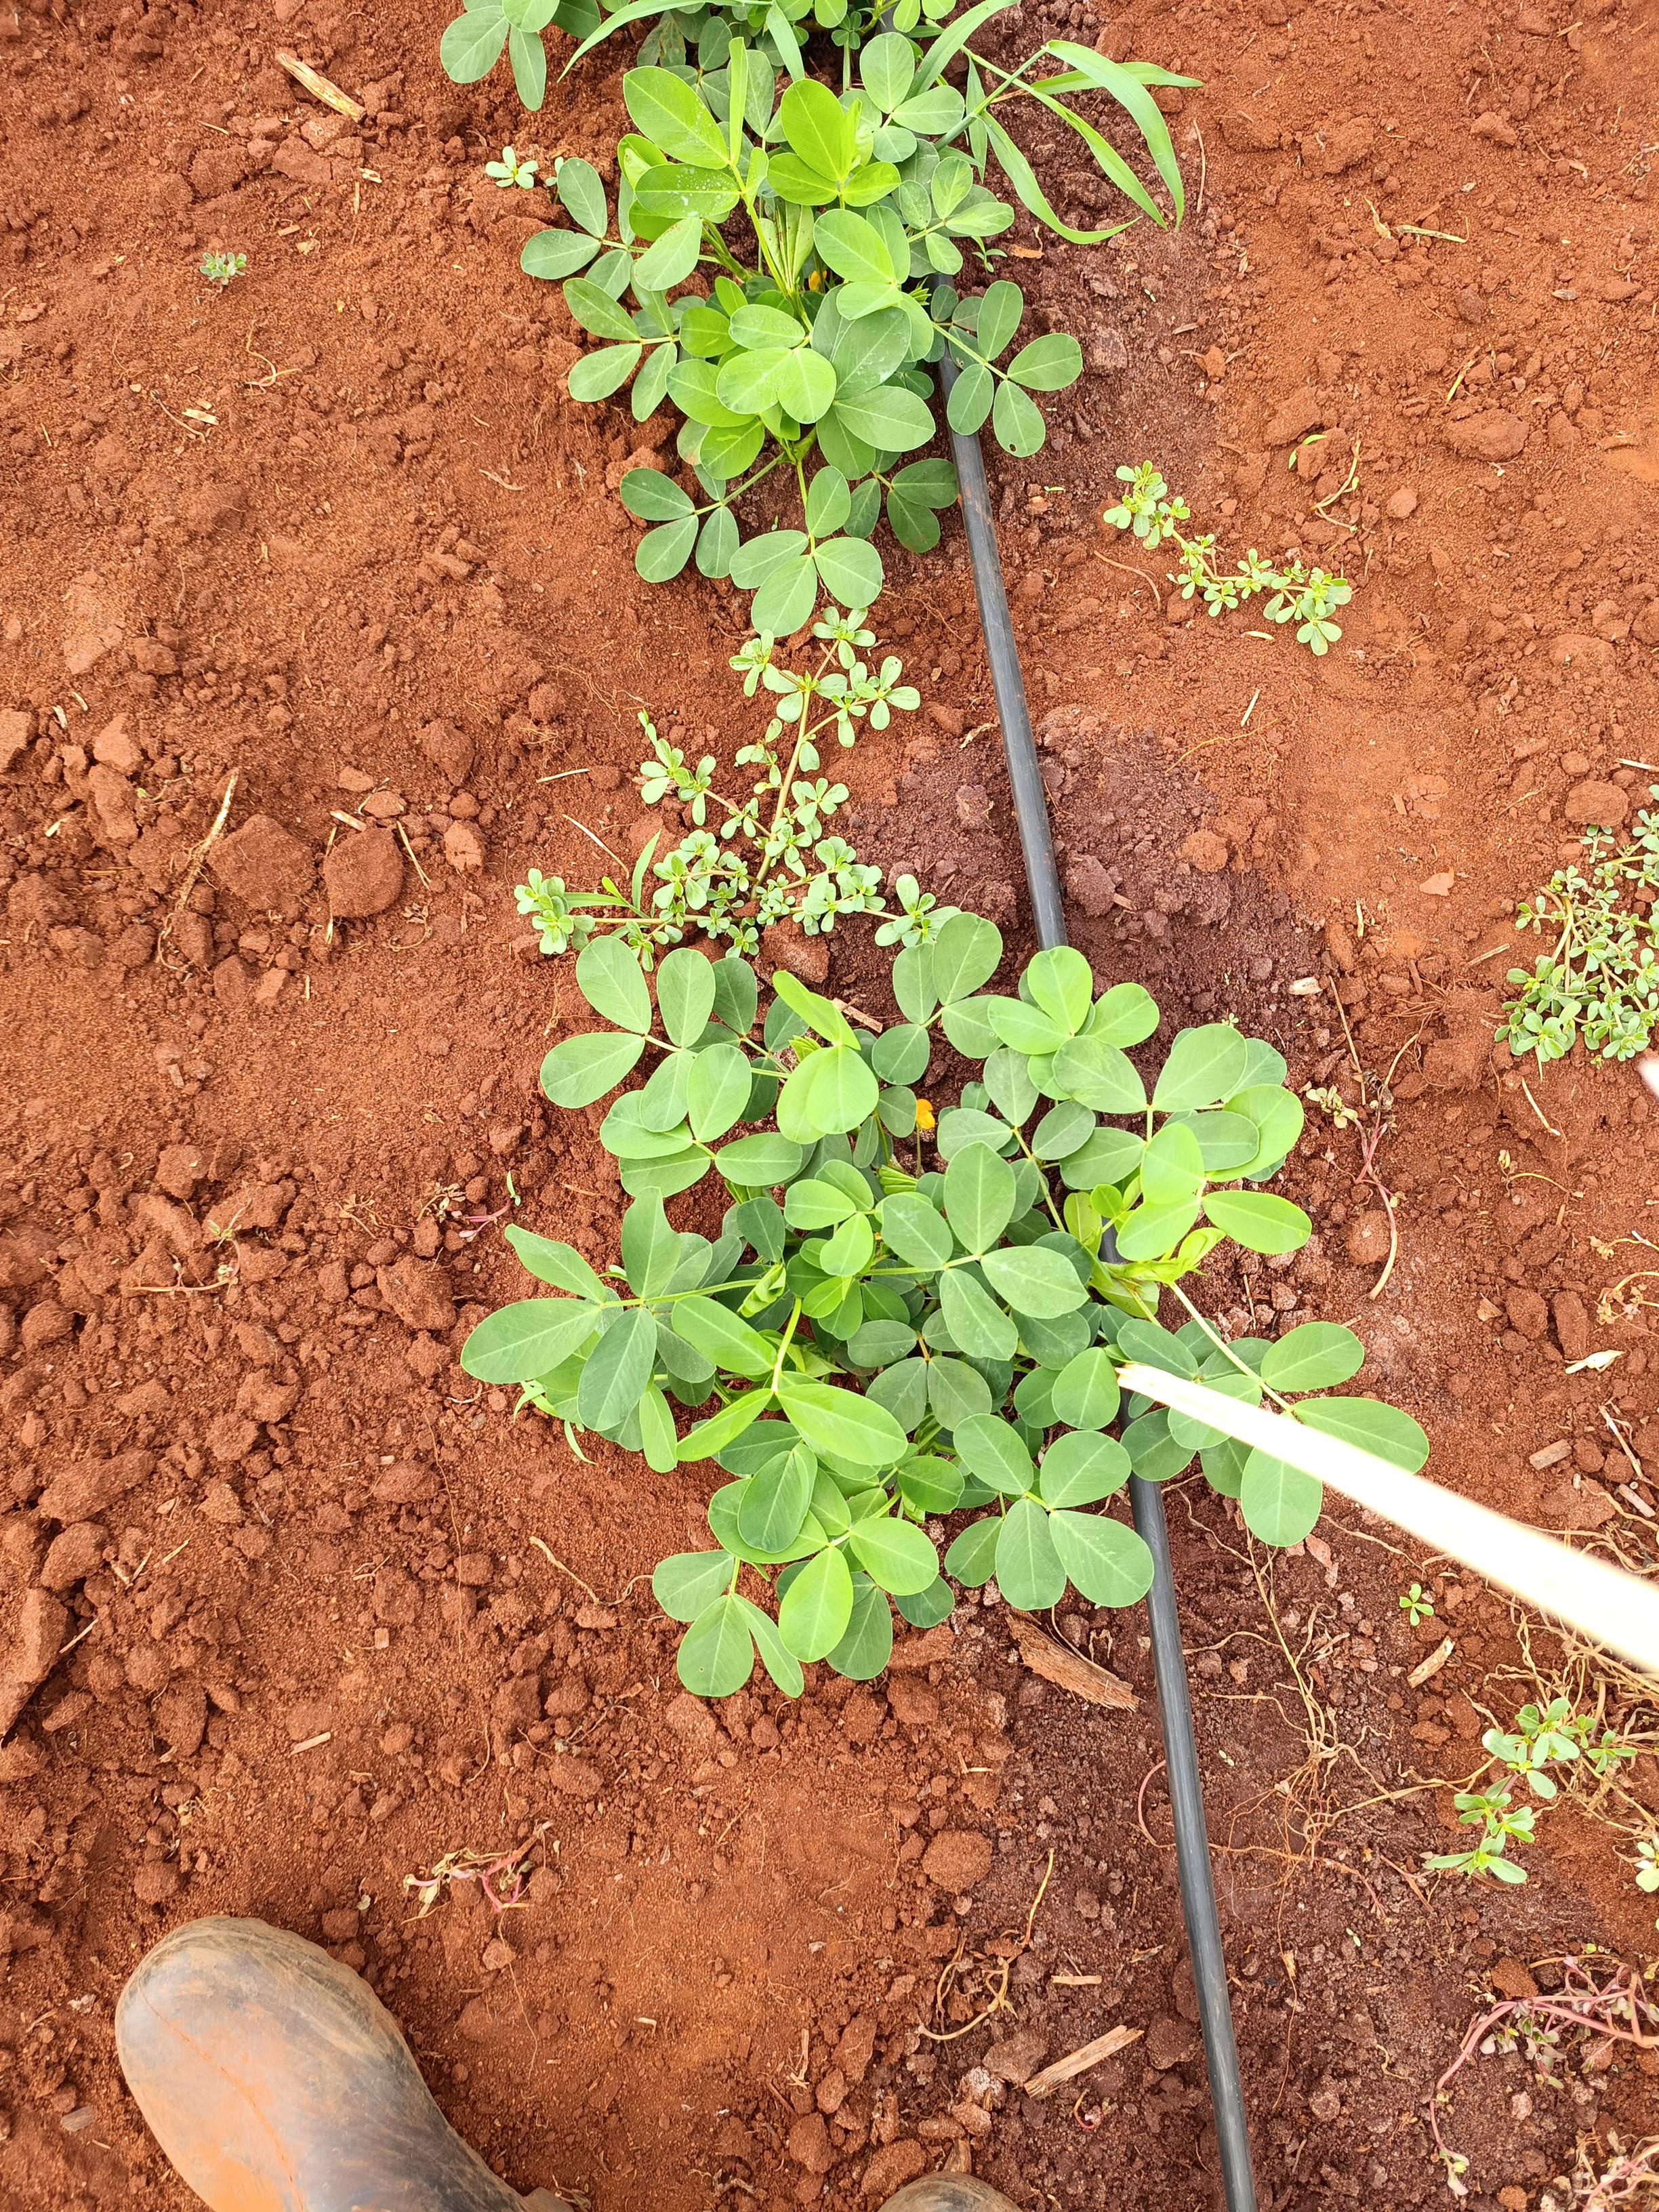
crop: groundnut
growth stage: flowering
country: Kenya
